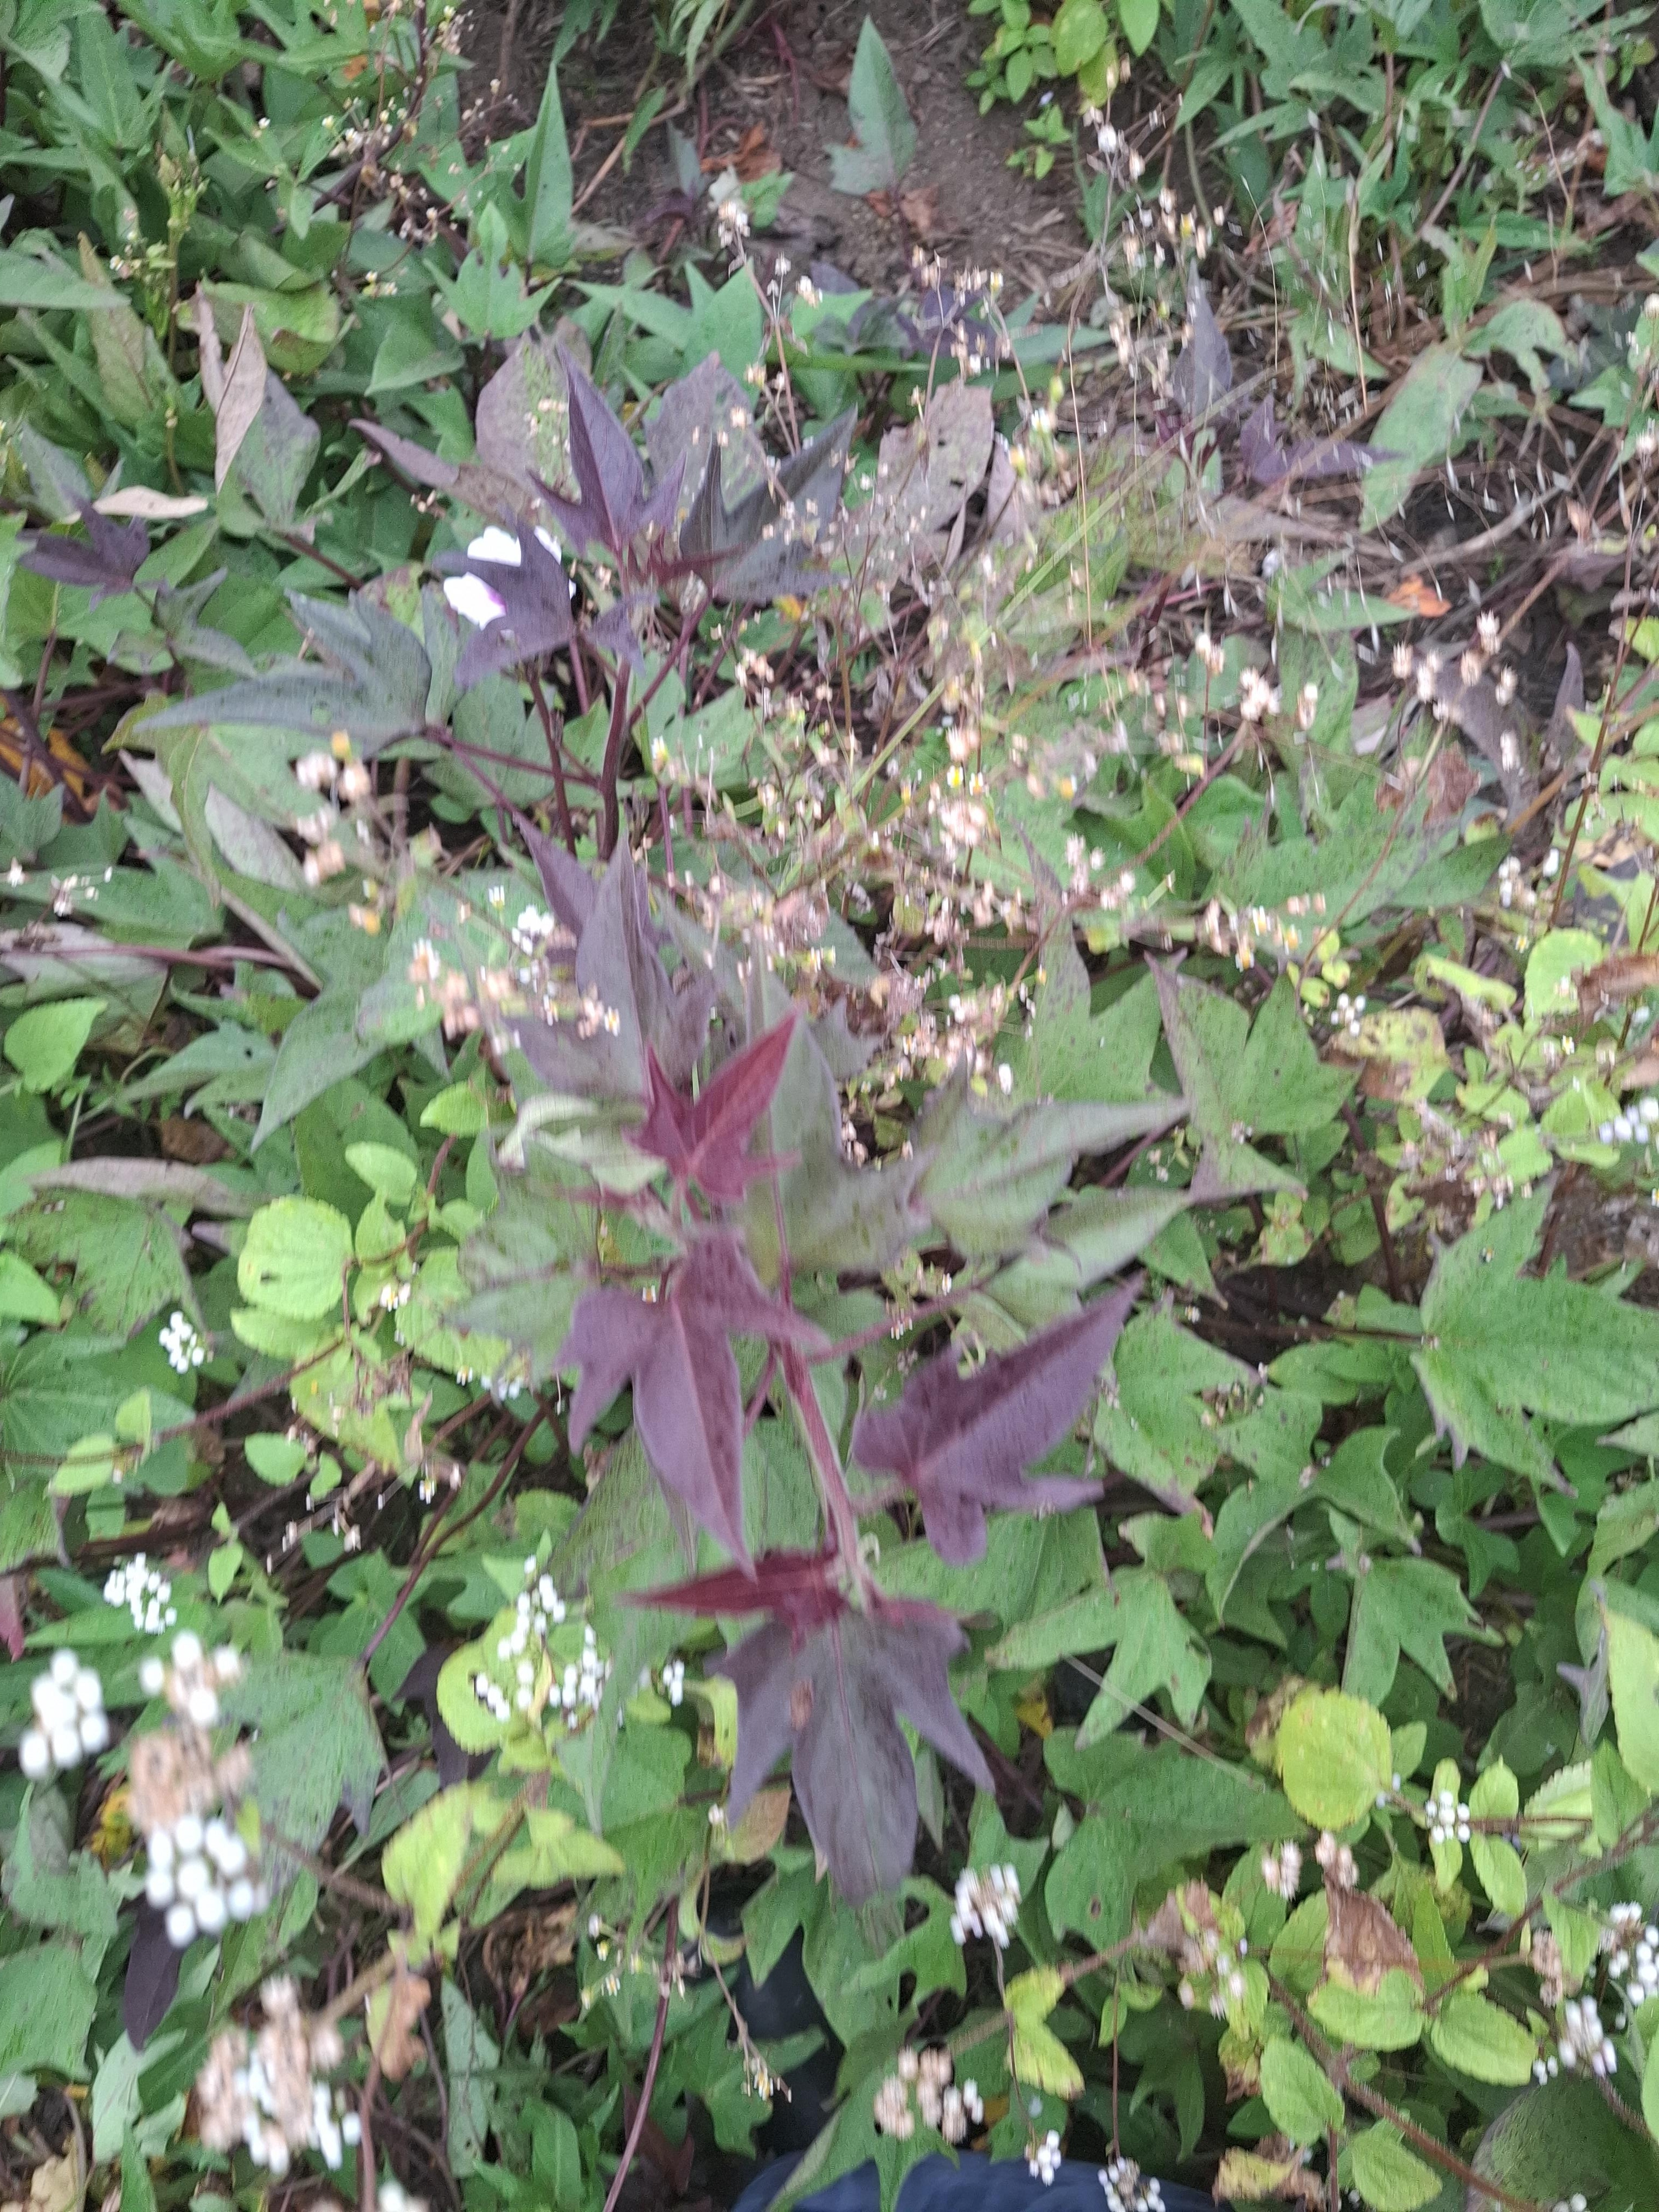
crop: sweet potato
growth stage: flowering
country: Tanzania
